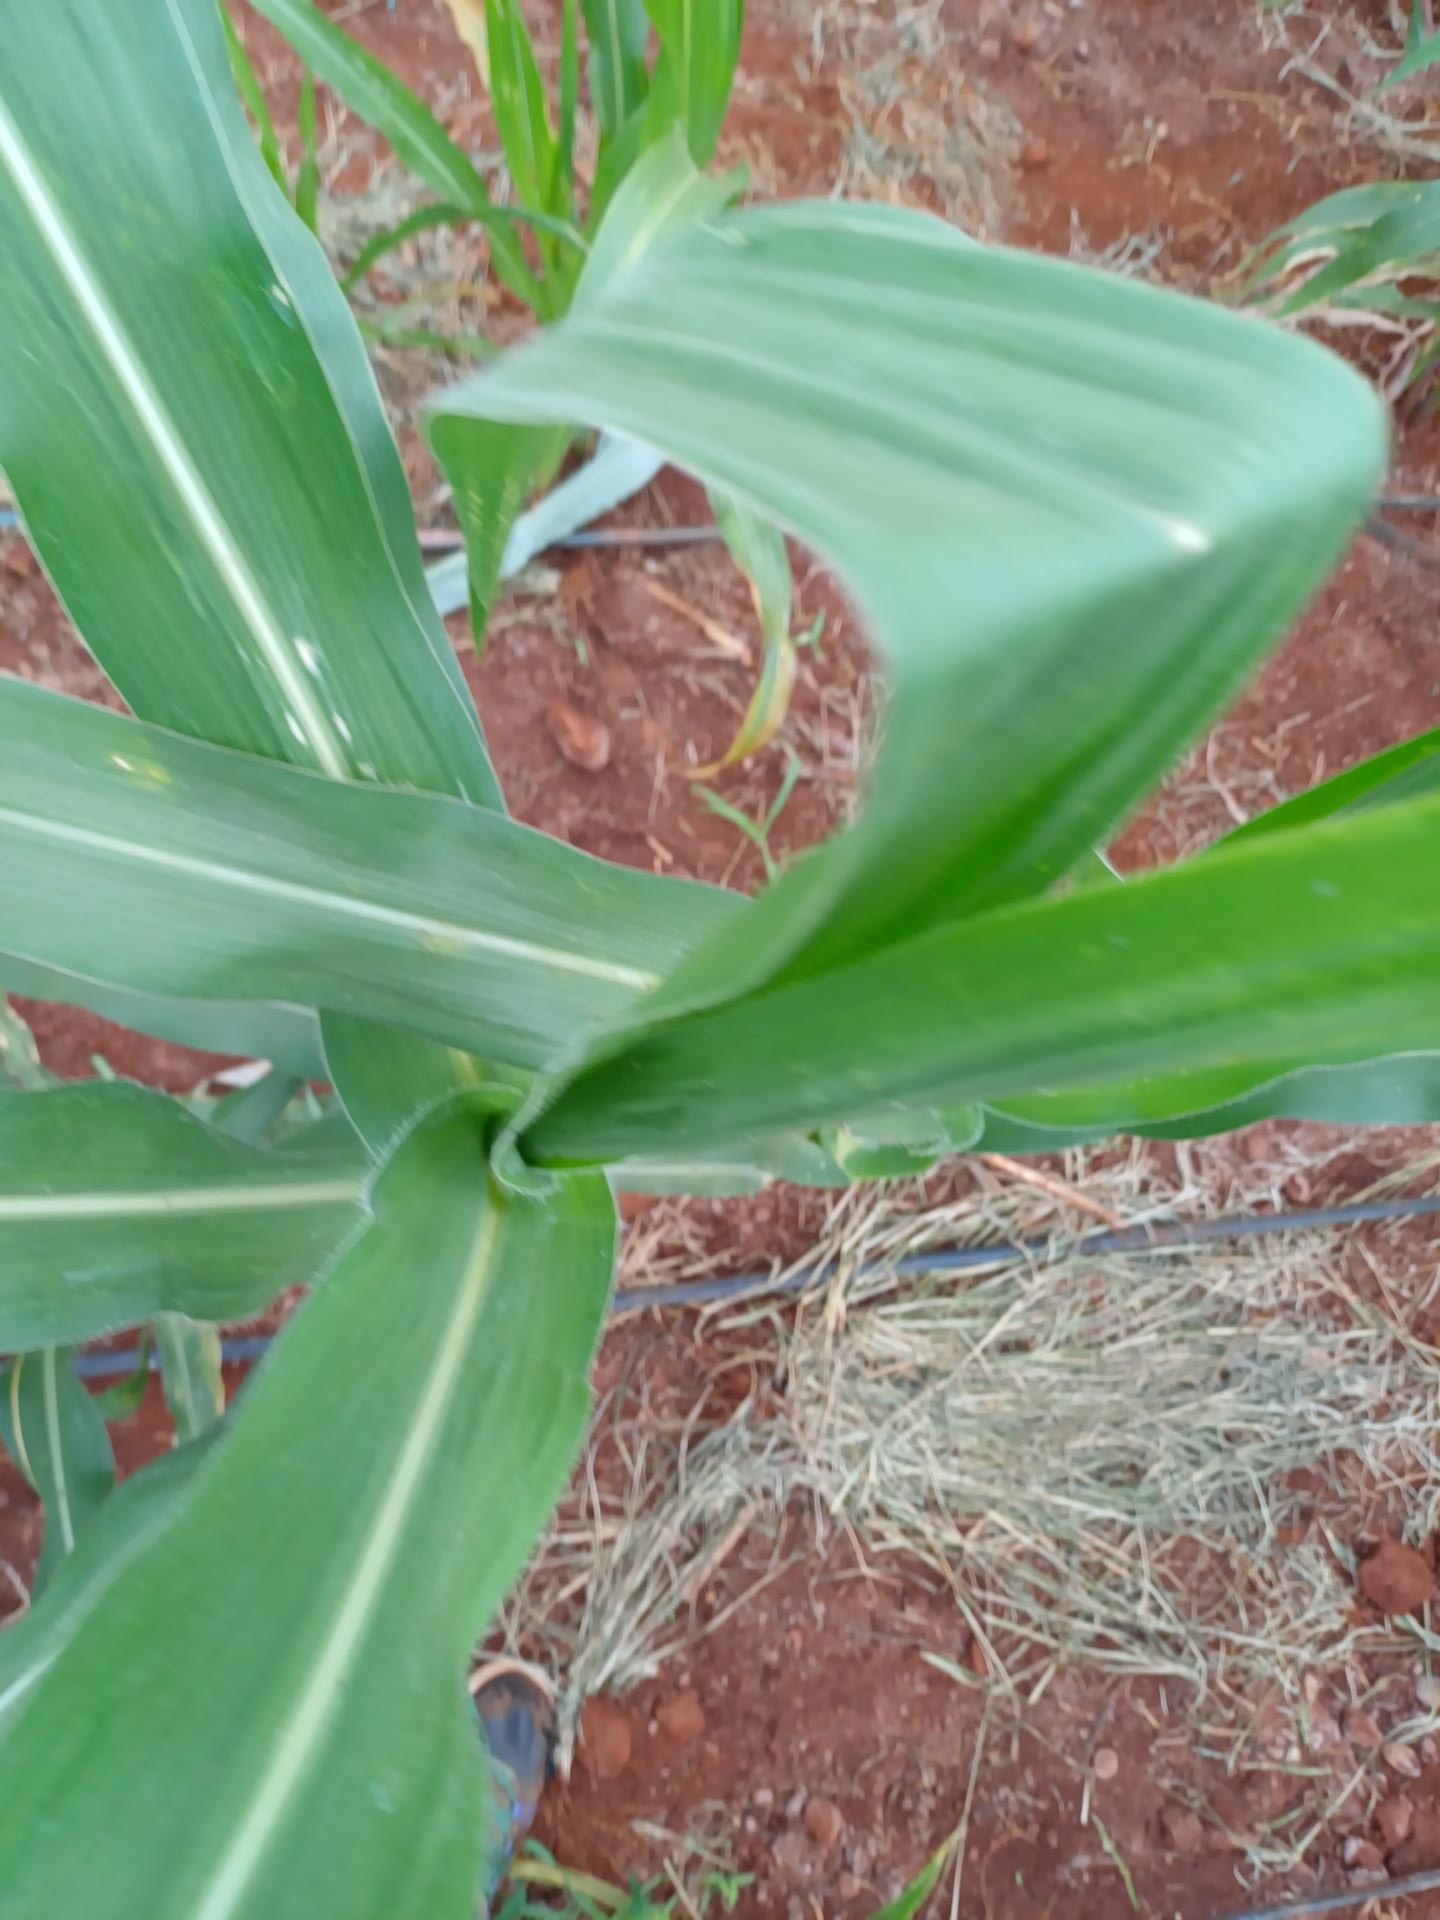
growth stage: vegetative
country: Kenya
